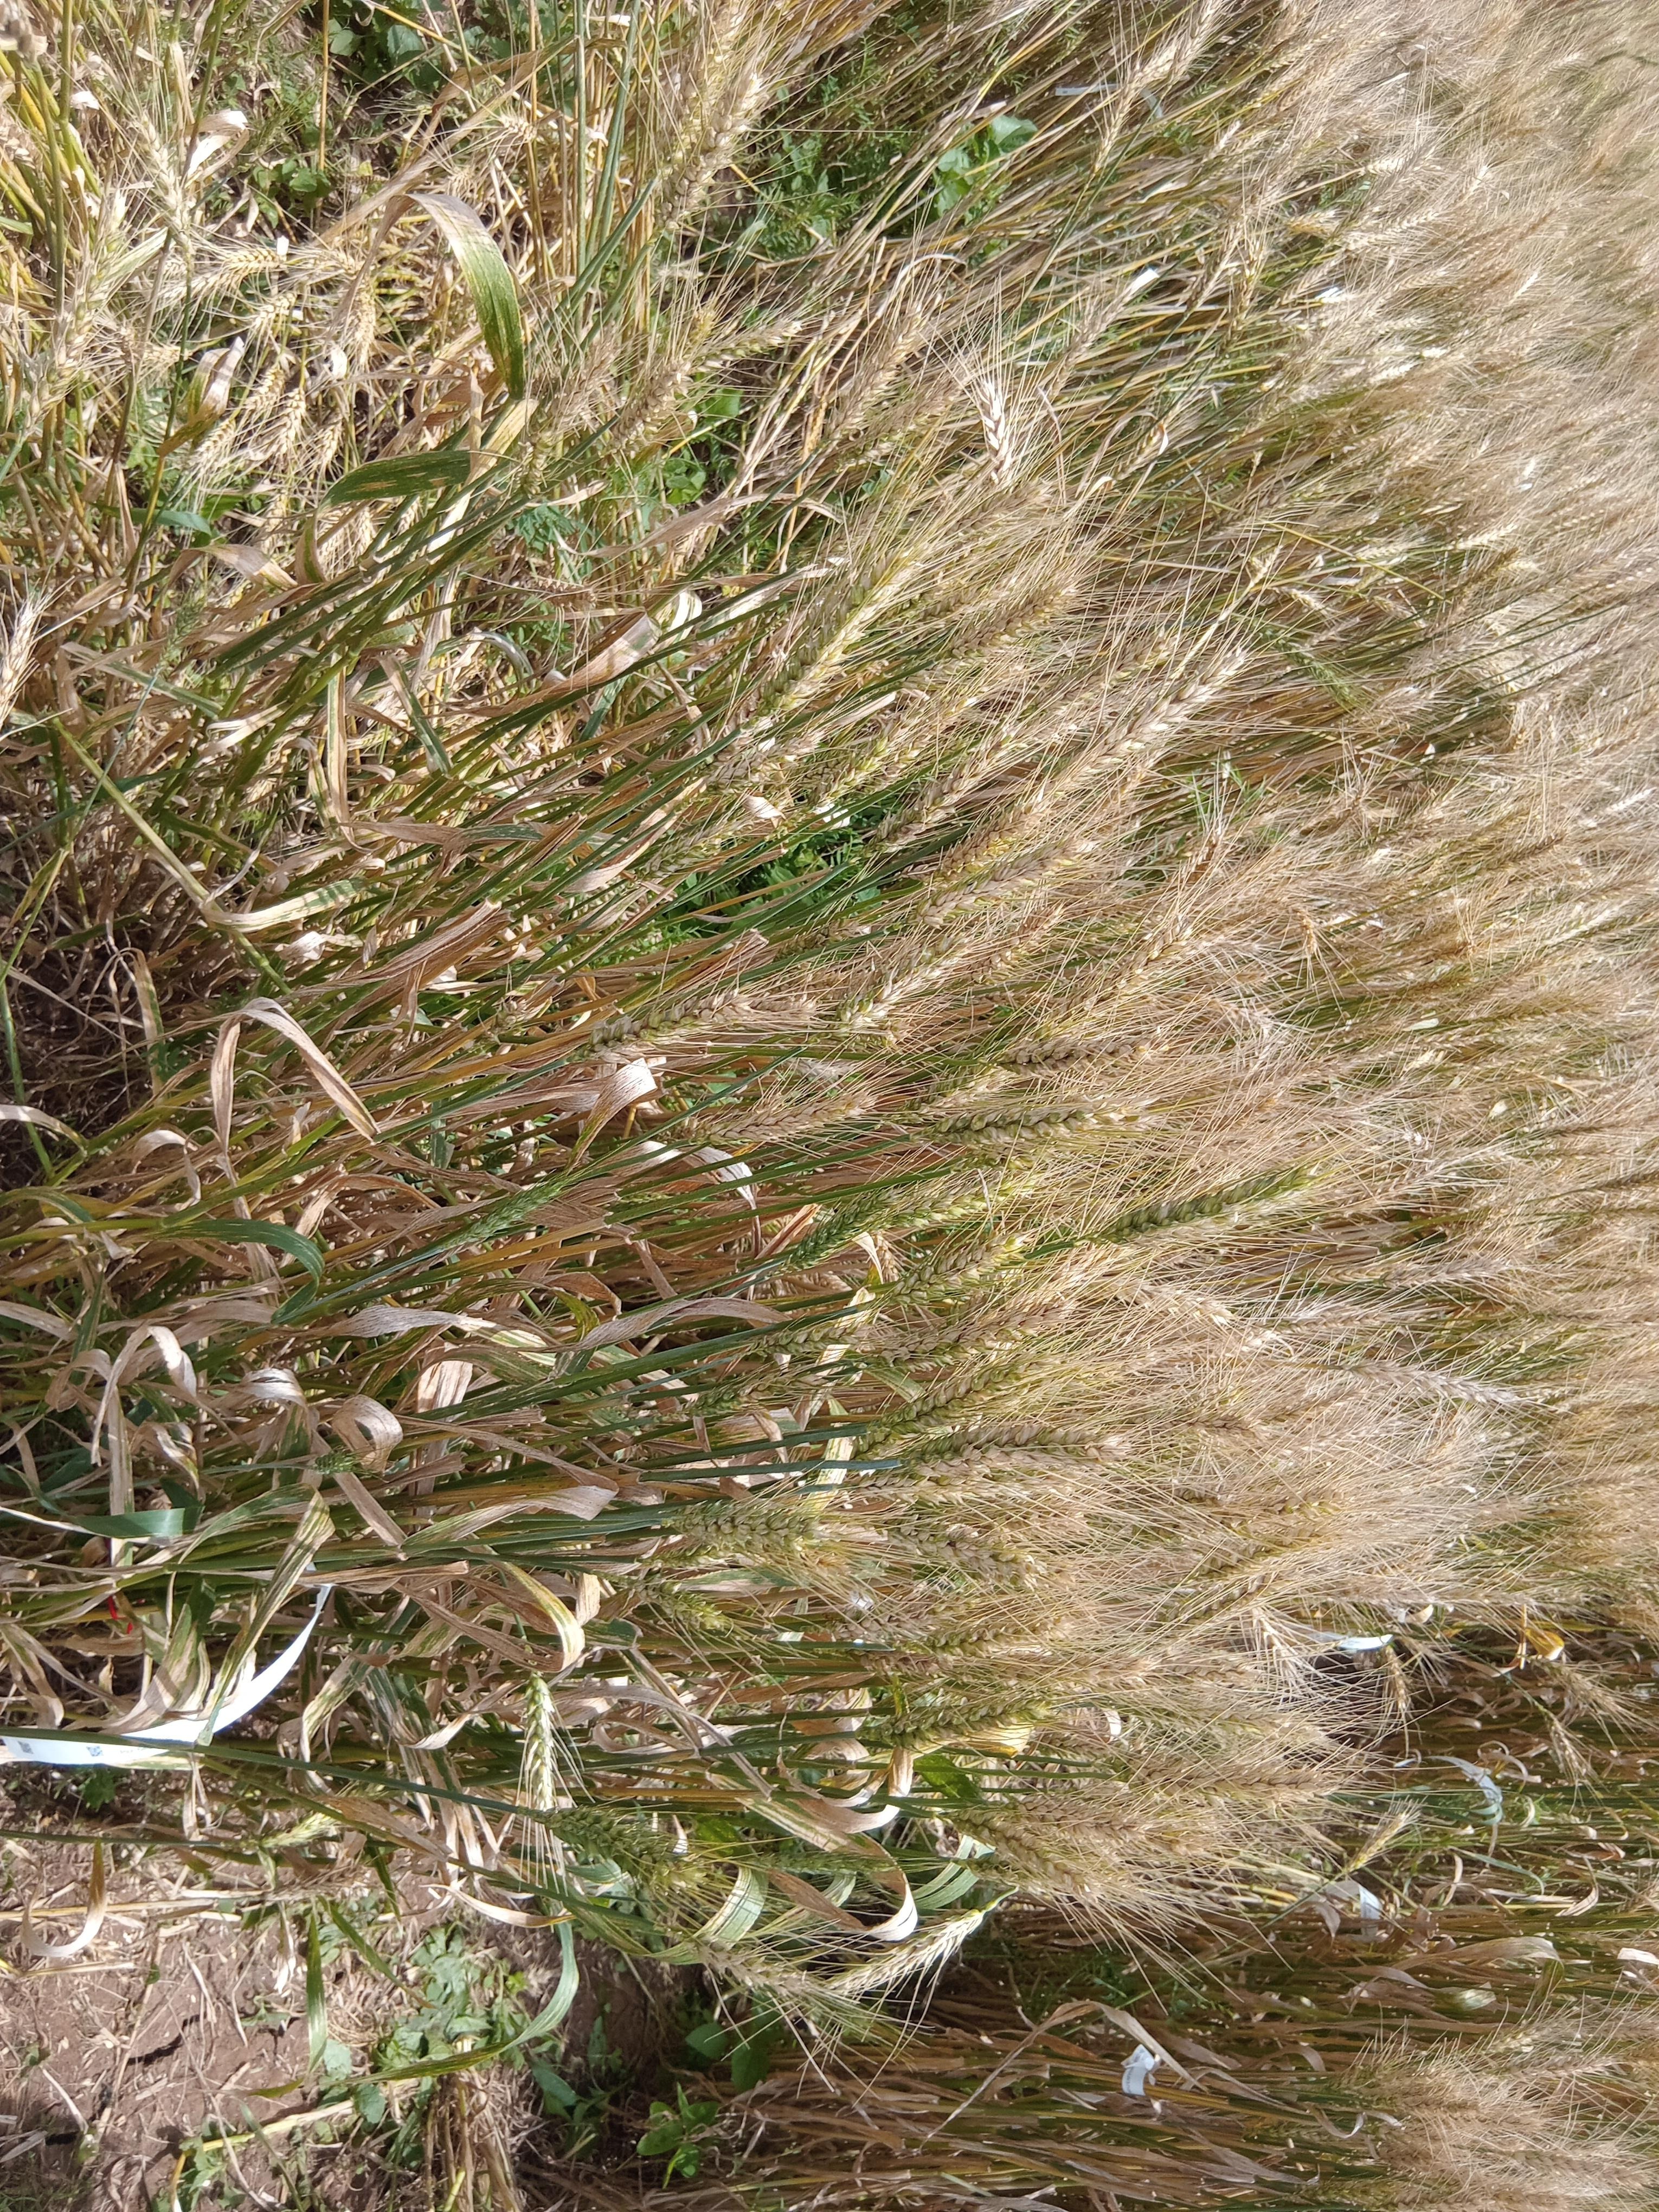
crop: wheat
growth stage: maturity
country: Kenya
